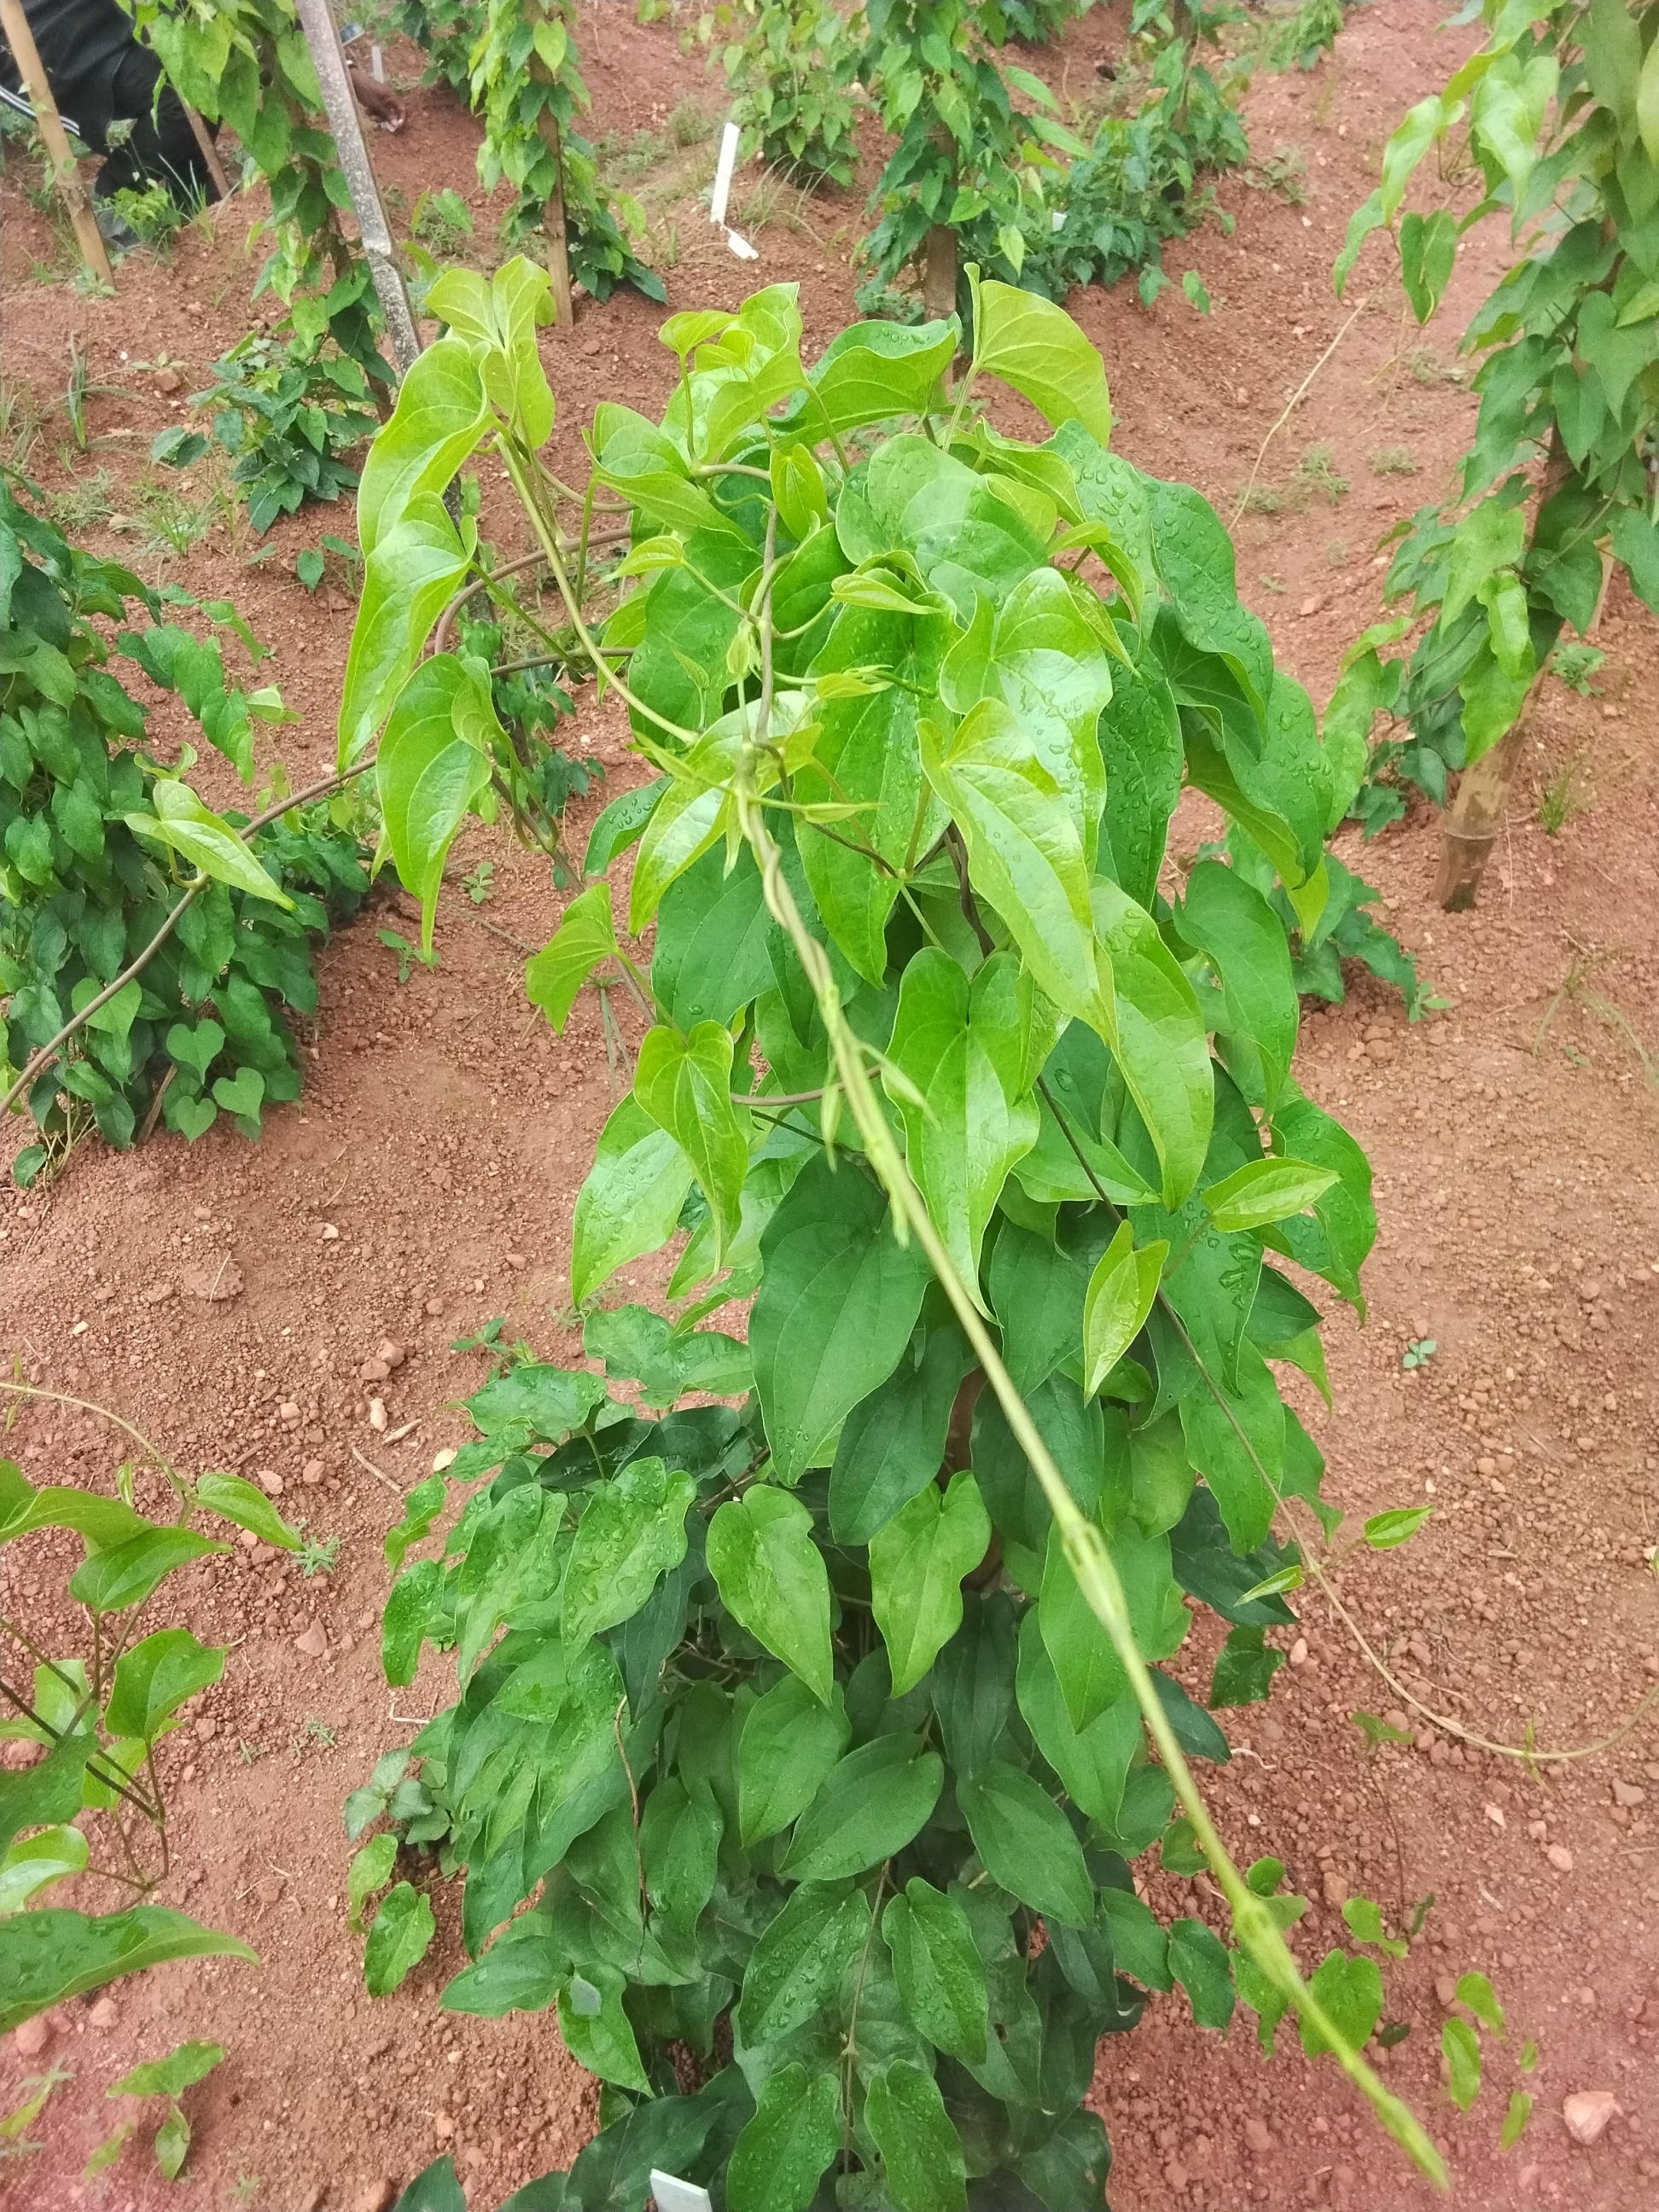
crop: yam
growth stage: vegetative
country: Nigeria
